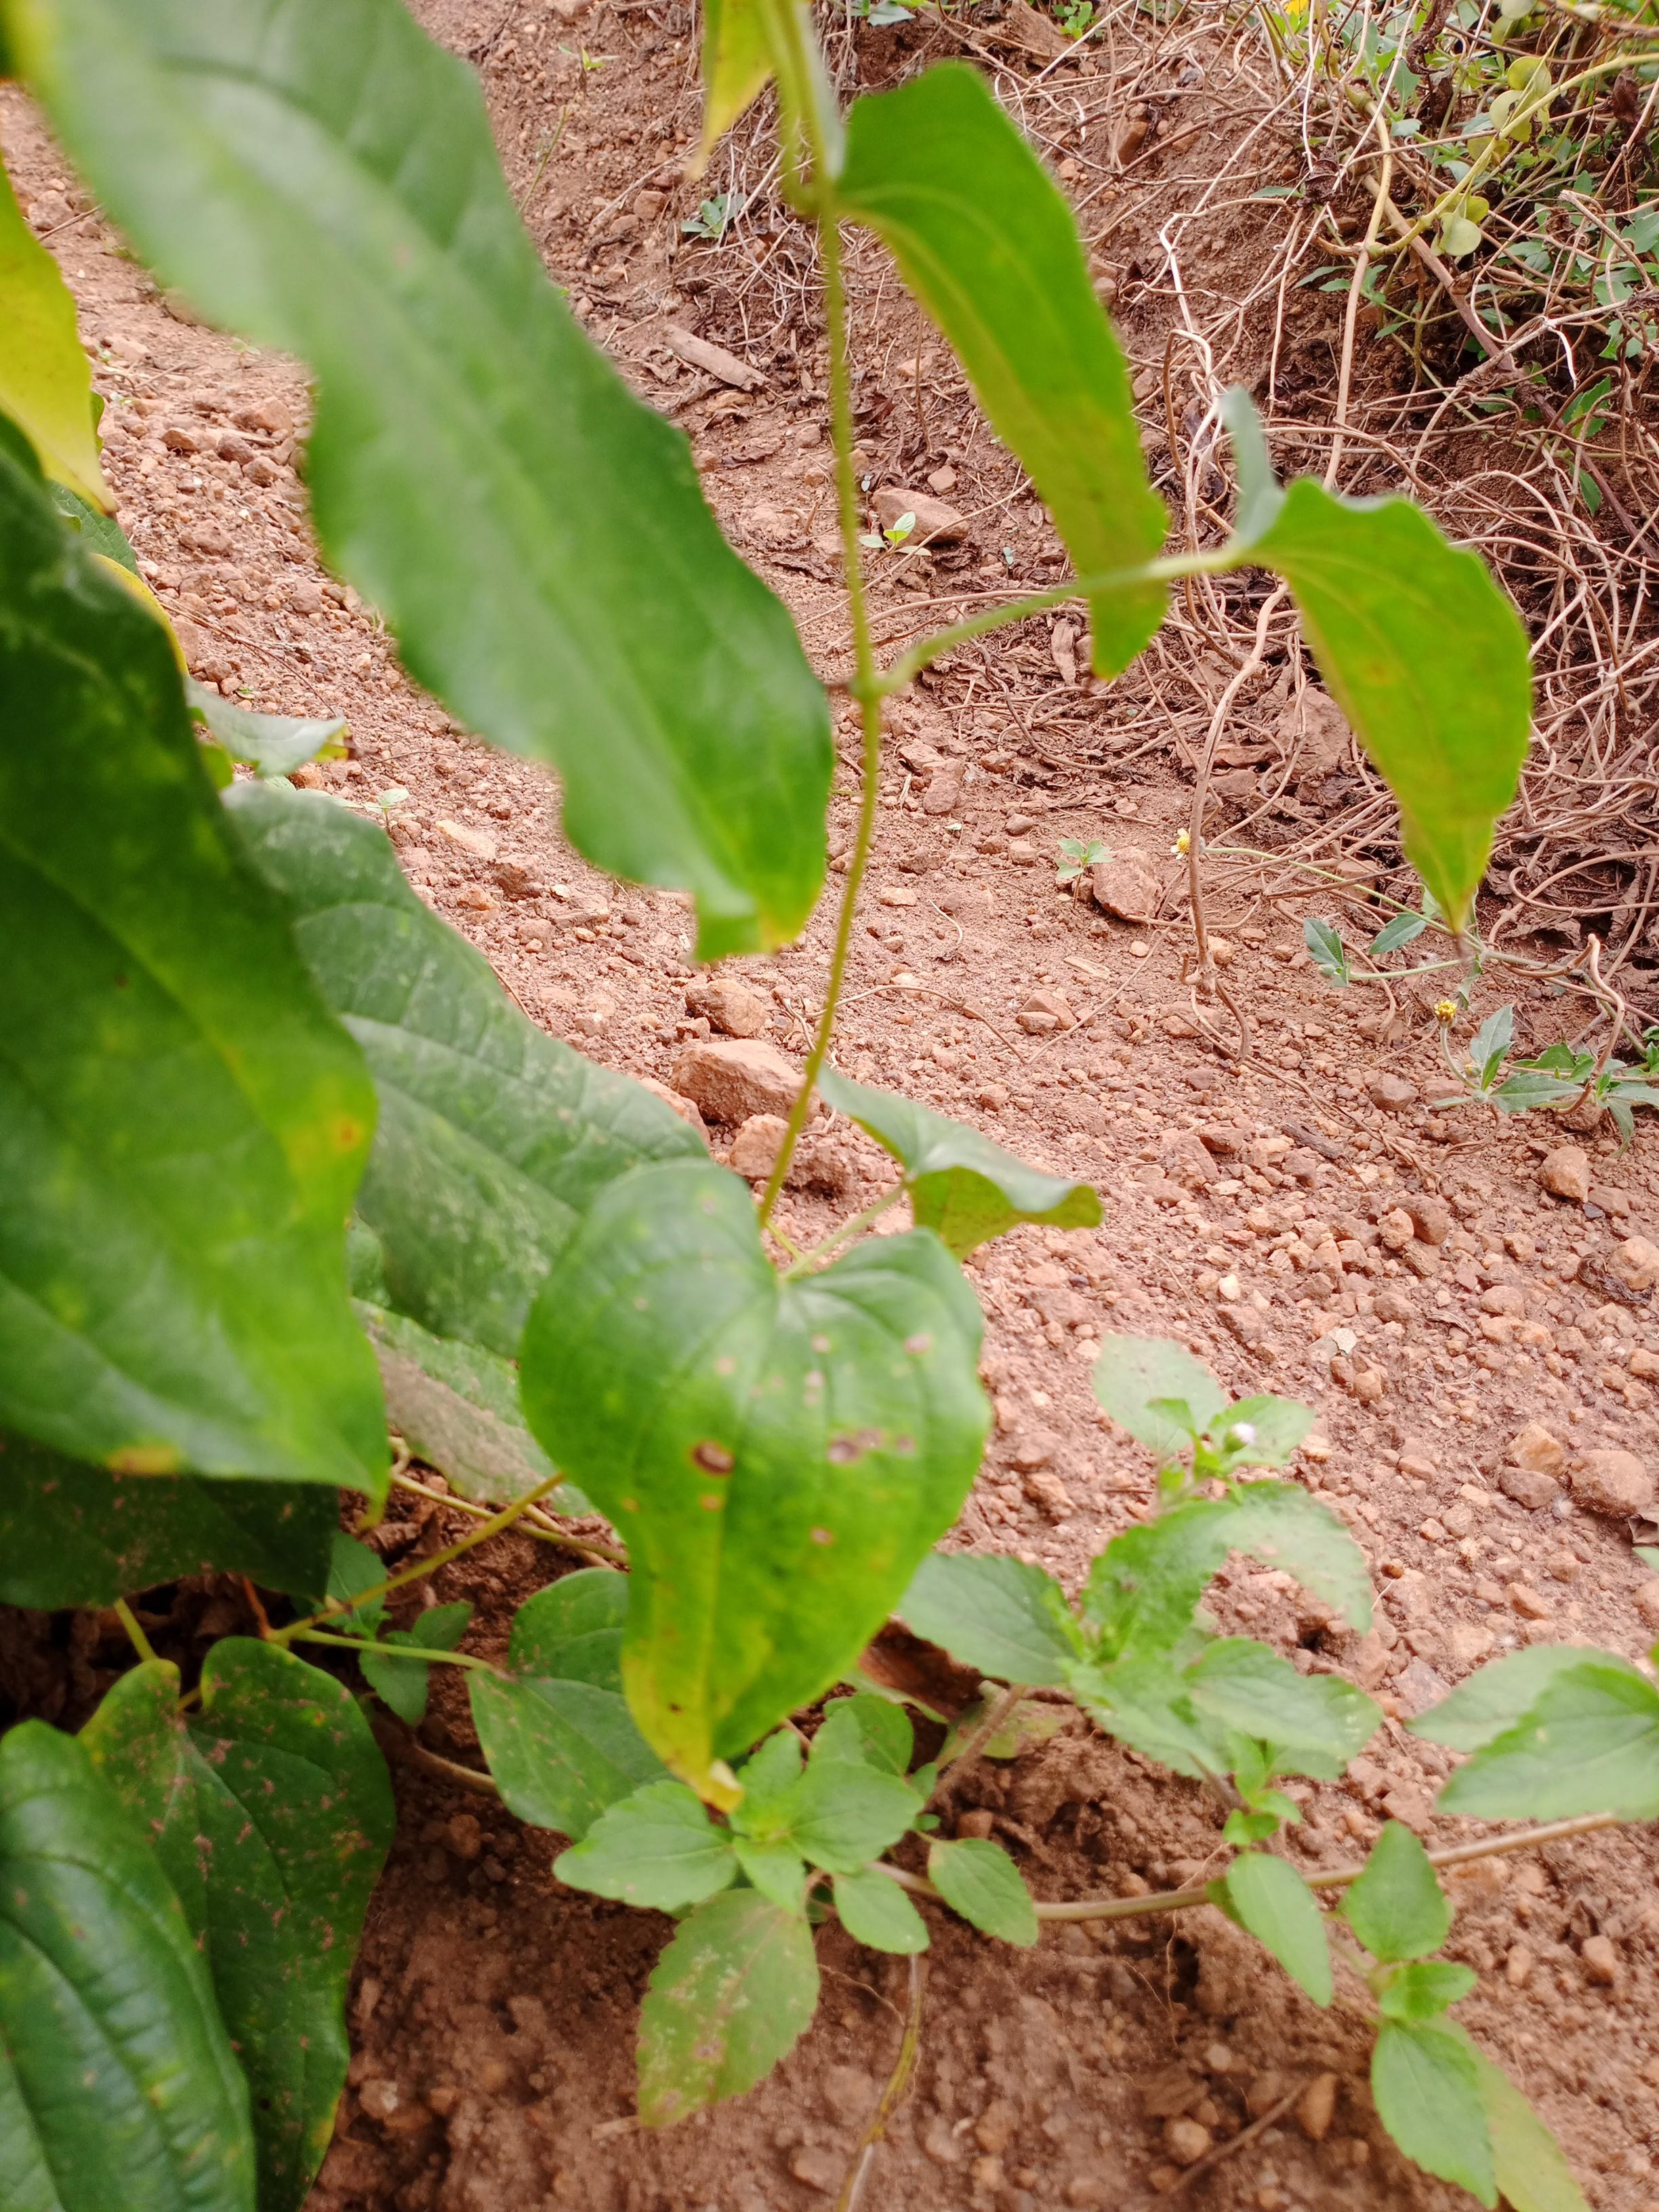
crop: yam
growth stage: vegetative
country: Nigeria
